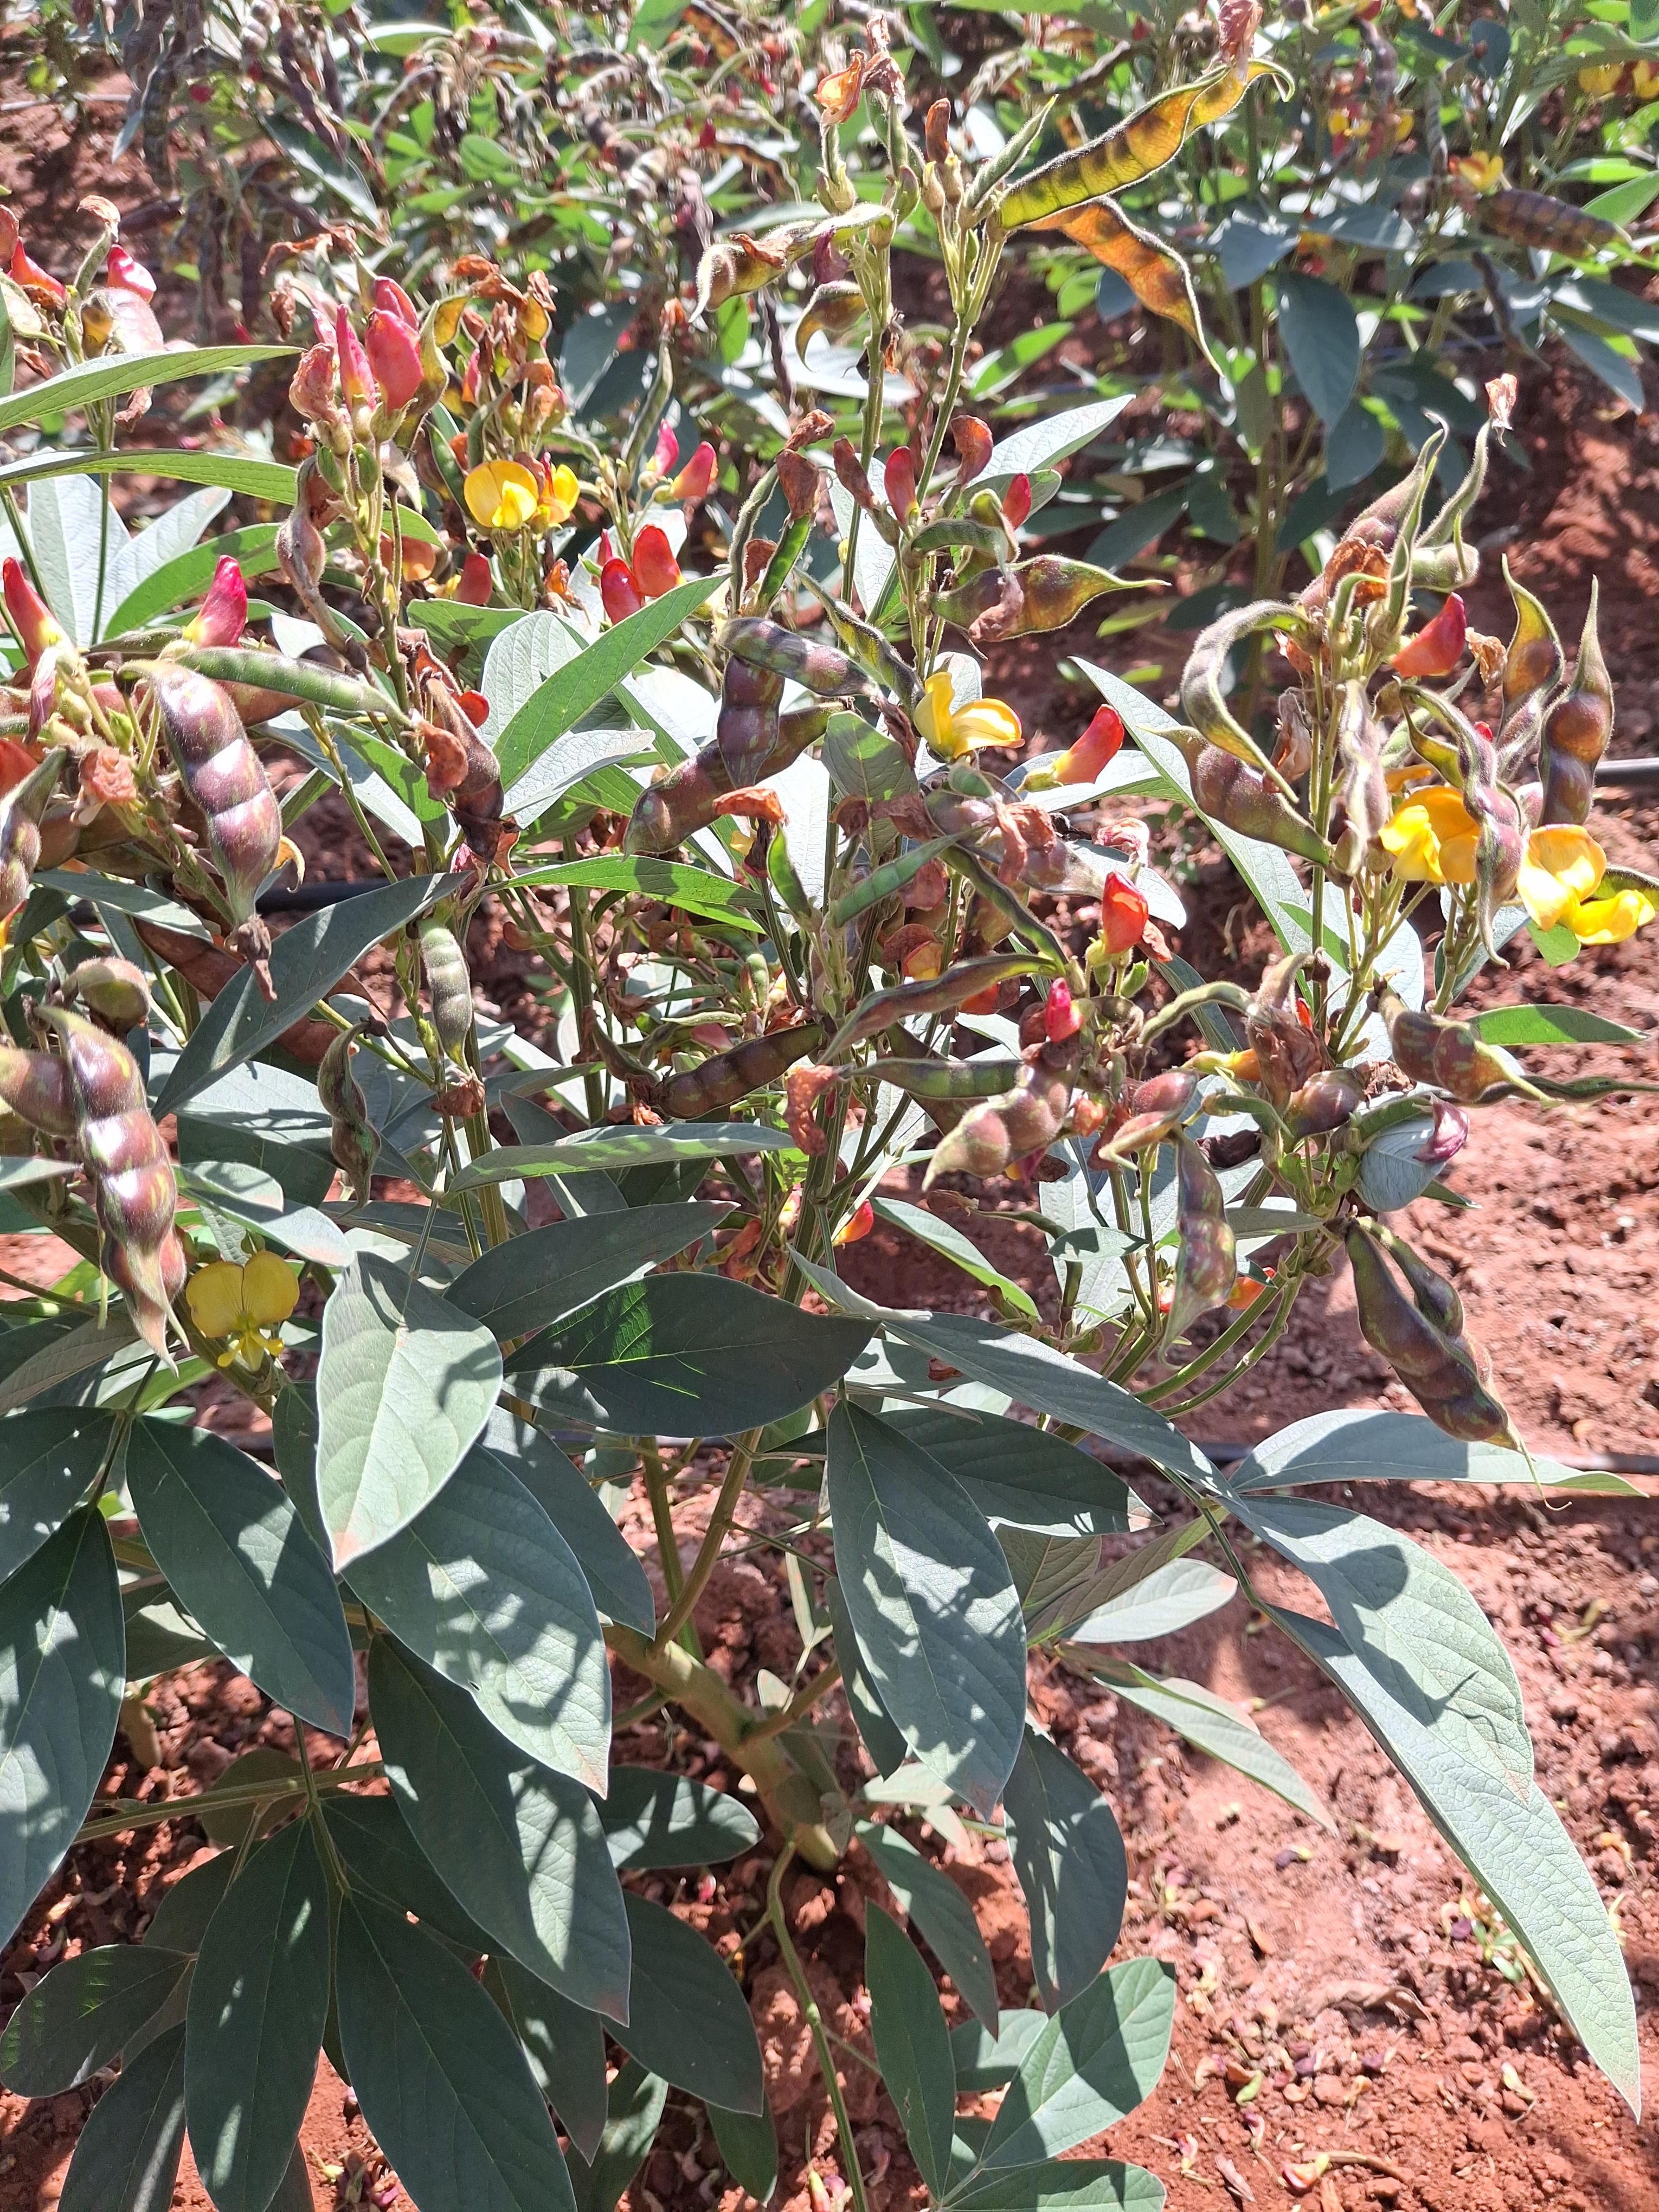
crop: pigeonpea
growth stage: development pod
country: Kenya
